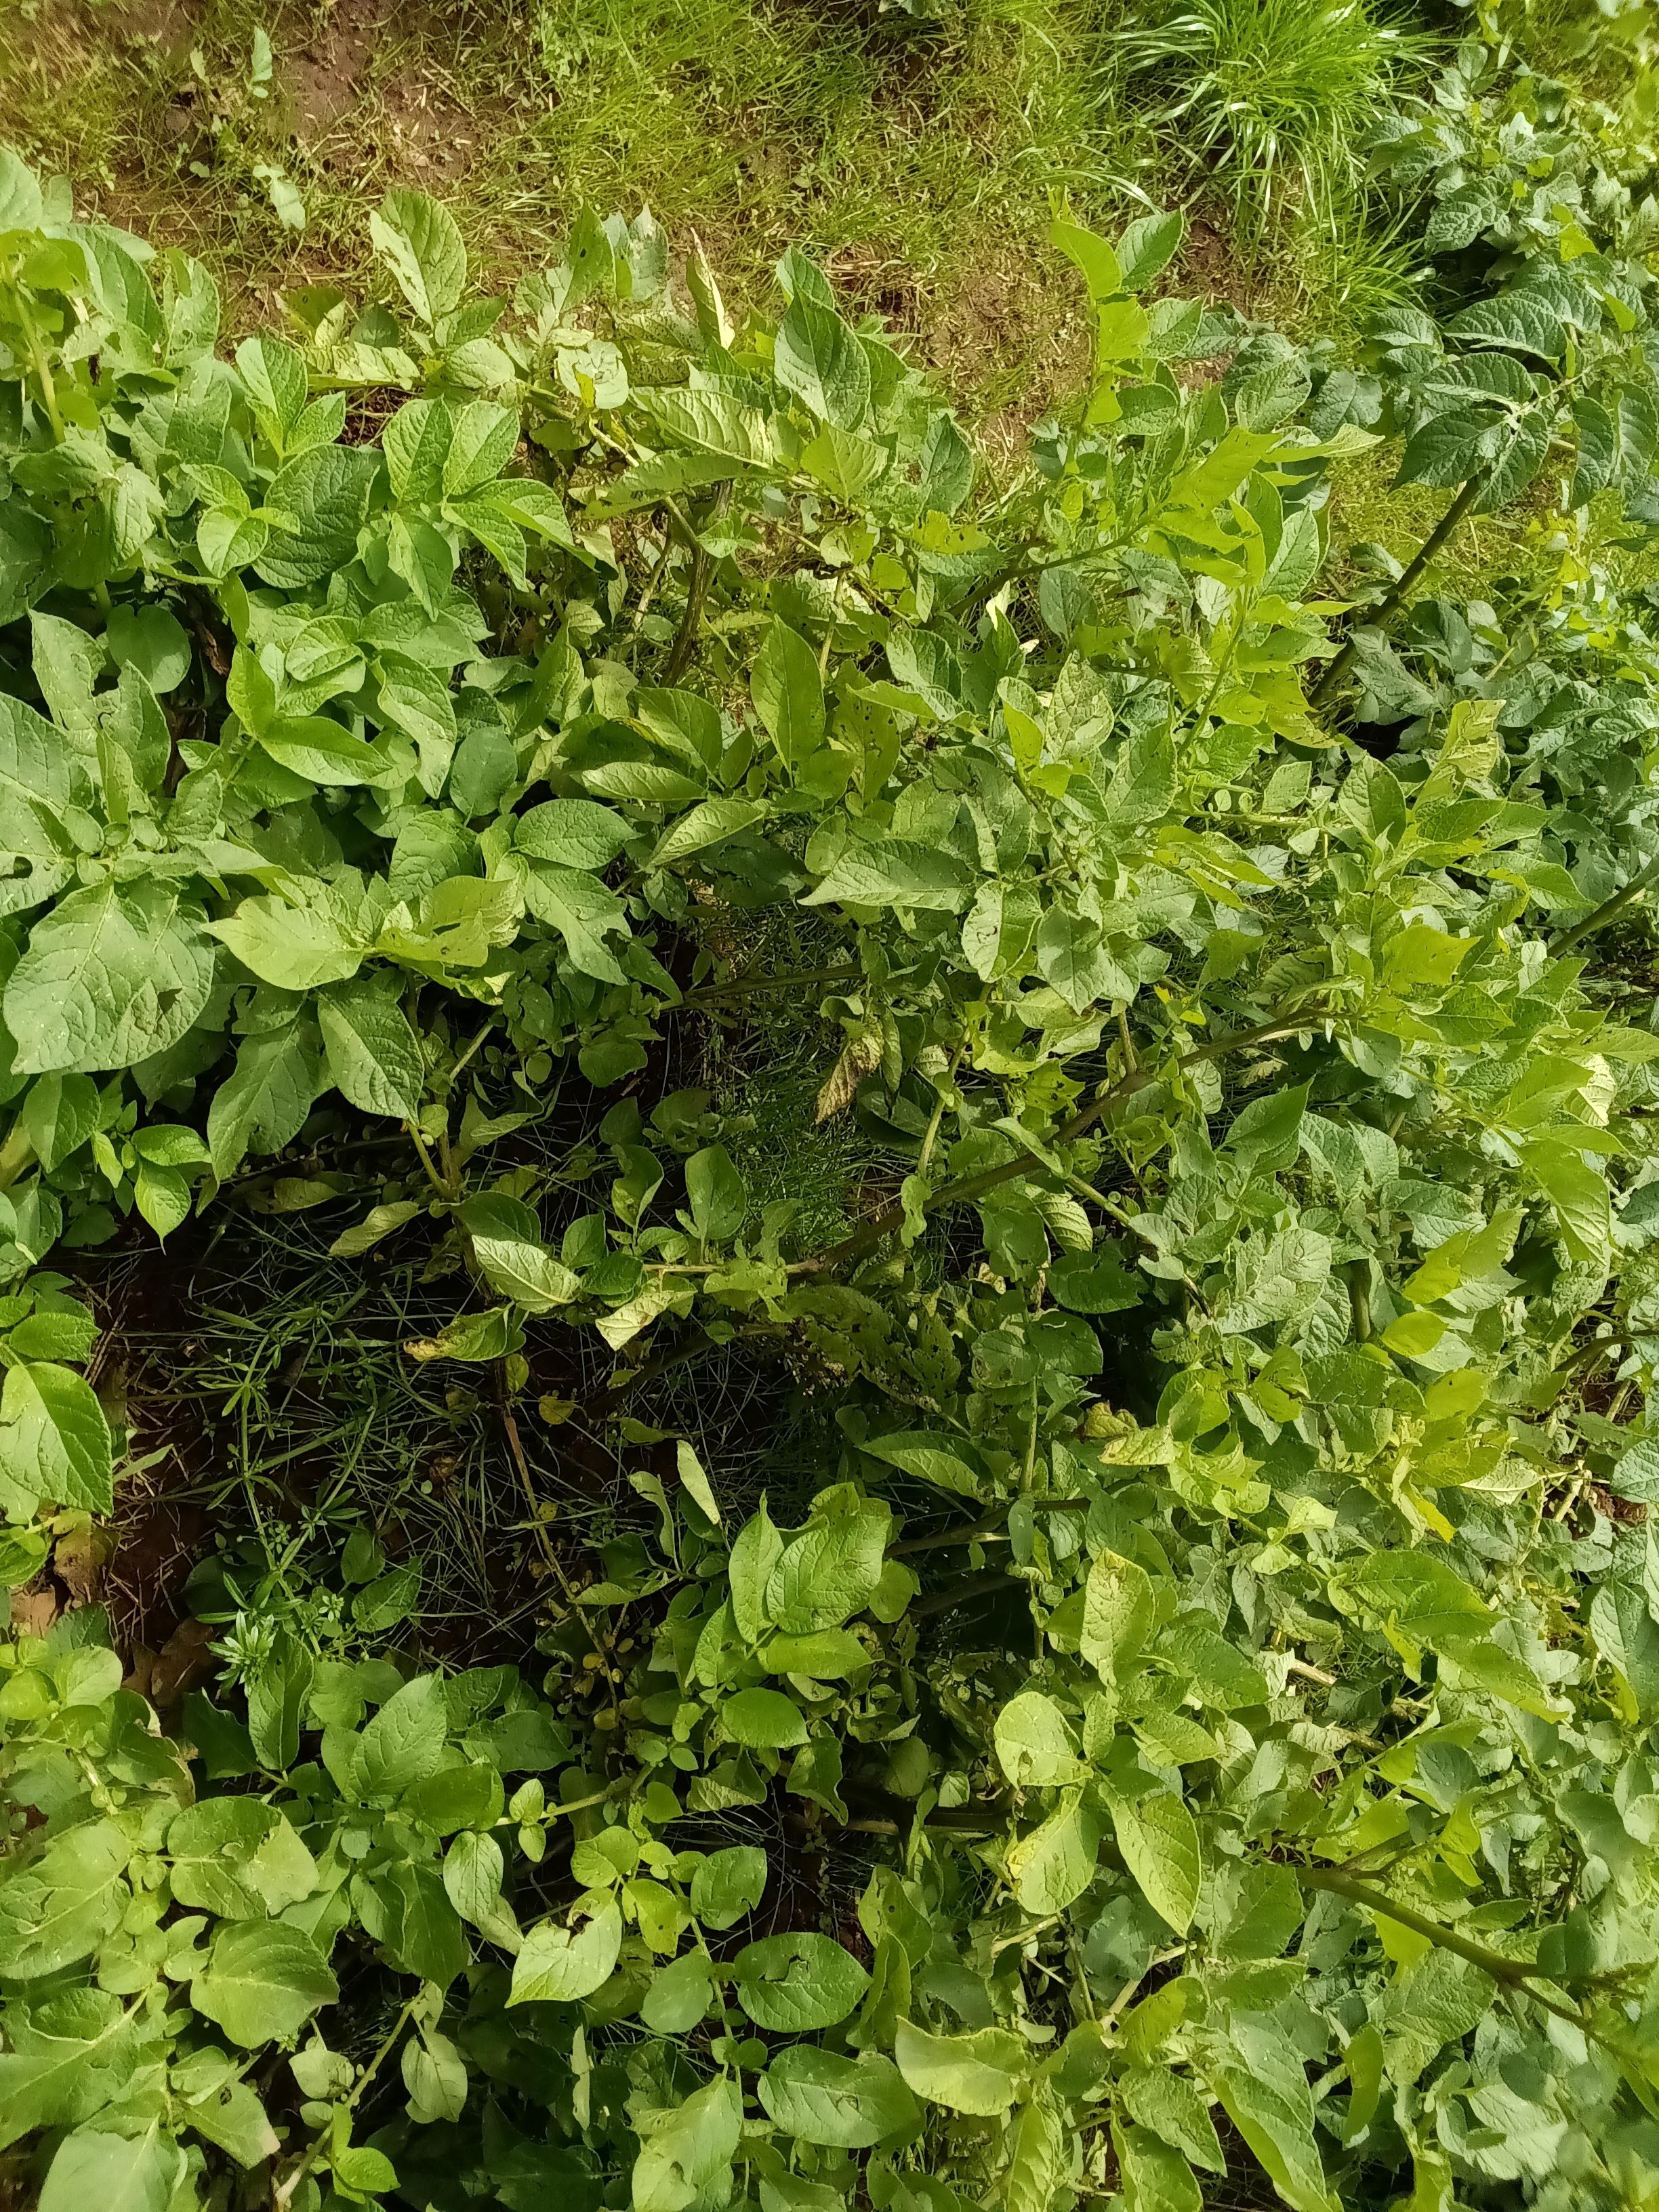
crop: potato
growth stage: flowering
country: Kenya
